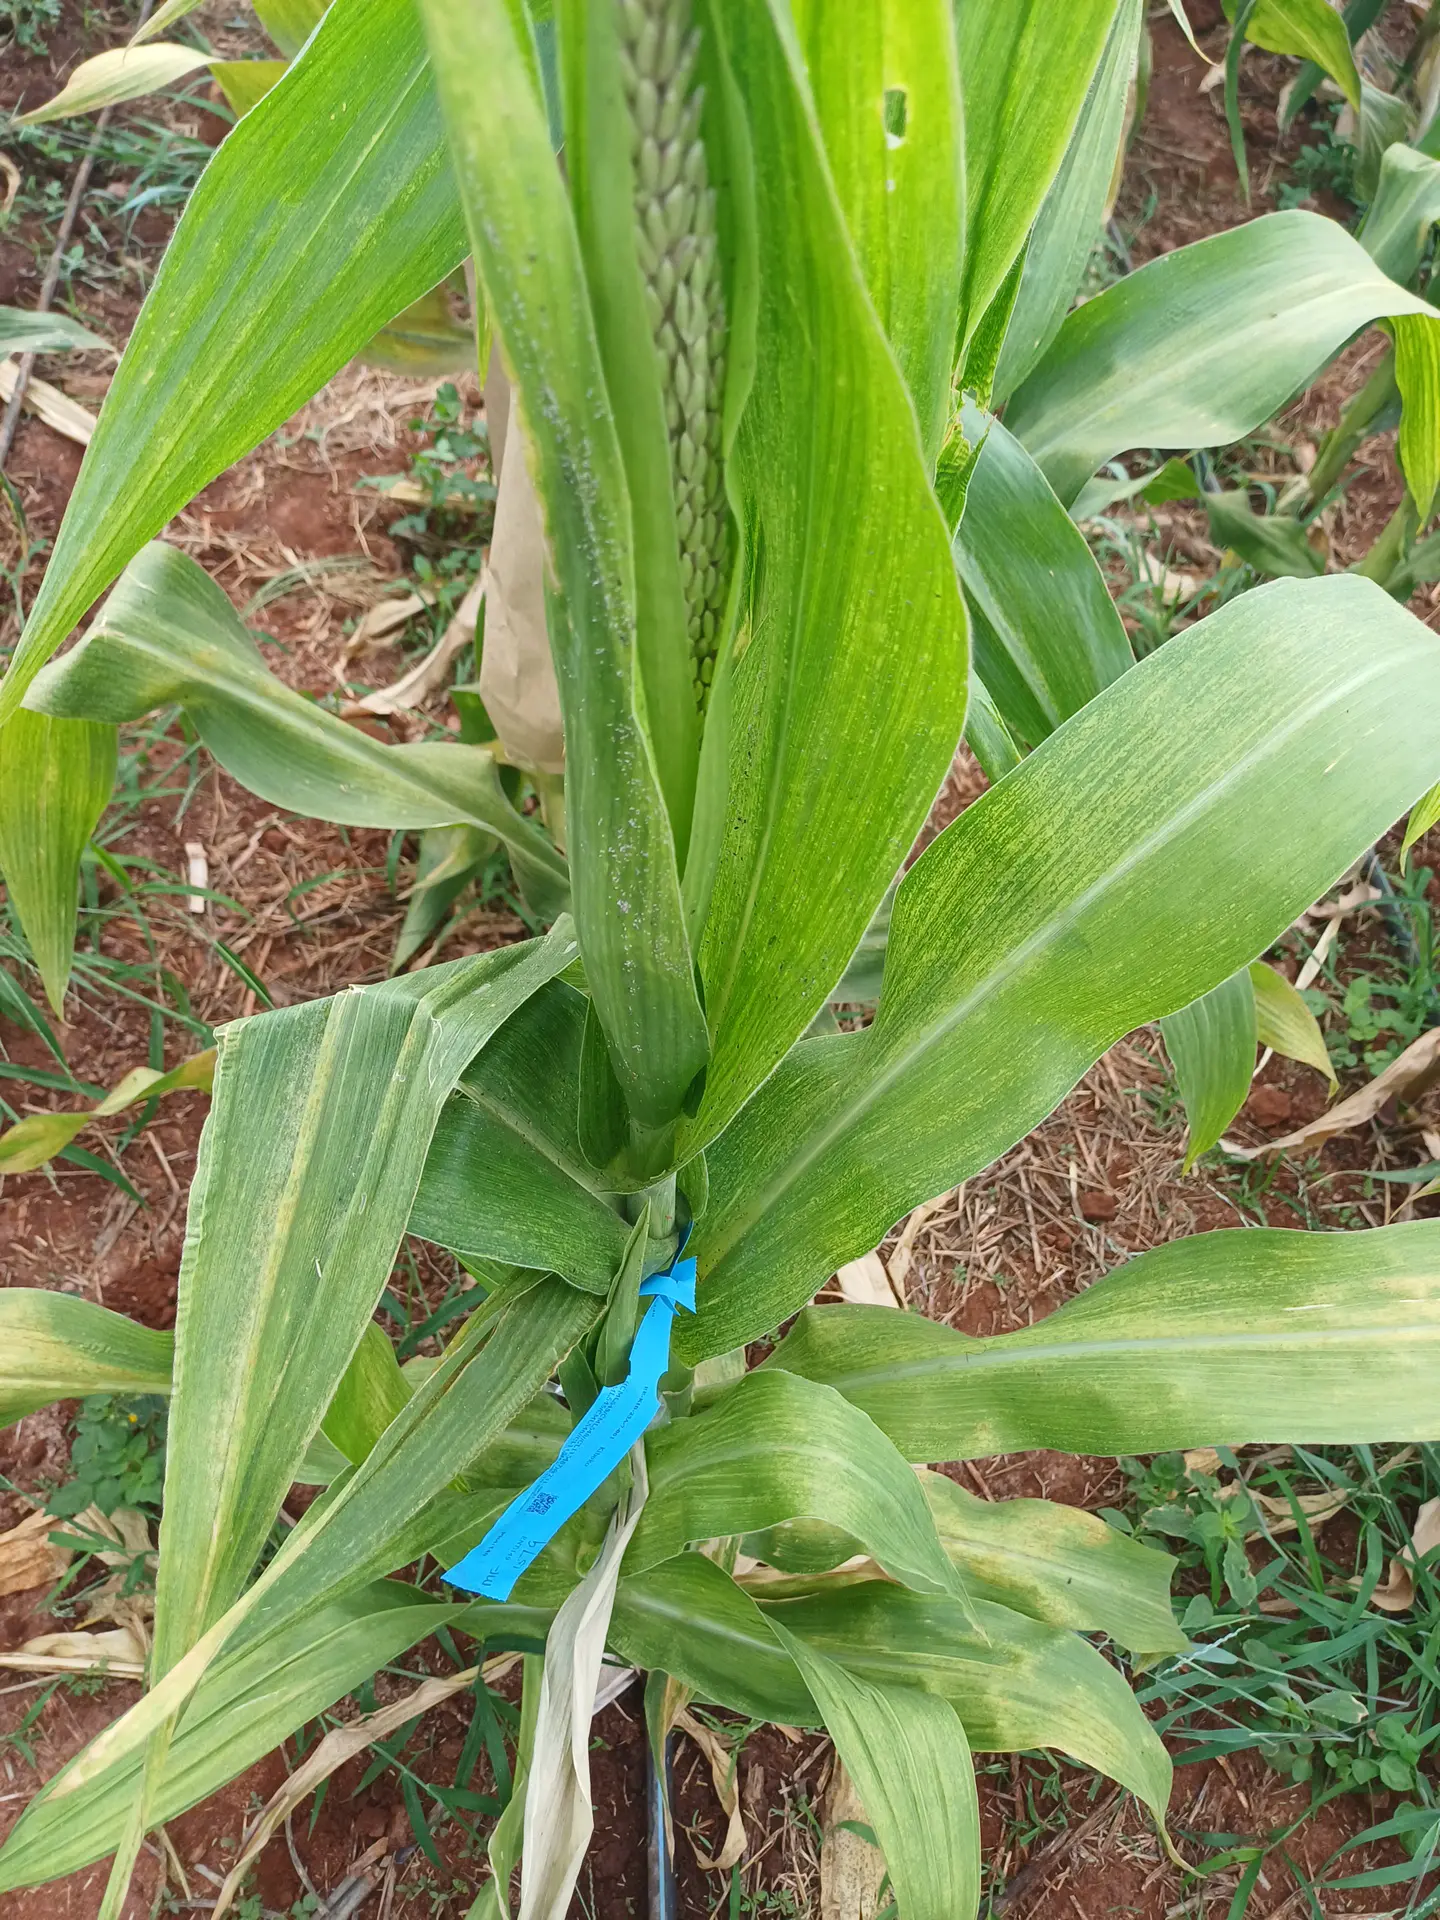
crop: maize
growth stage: flowering
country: Kenya
